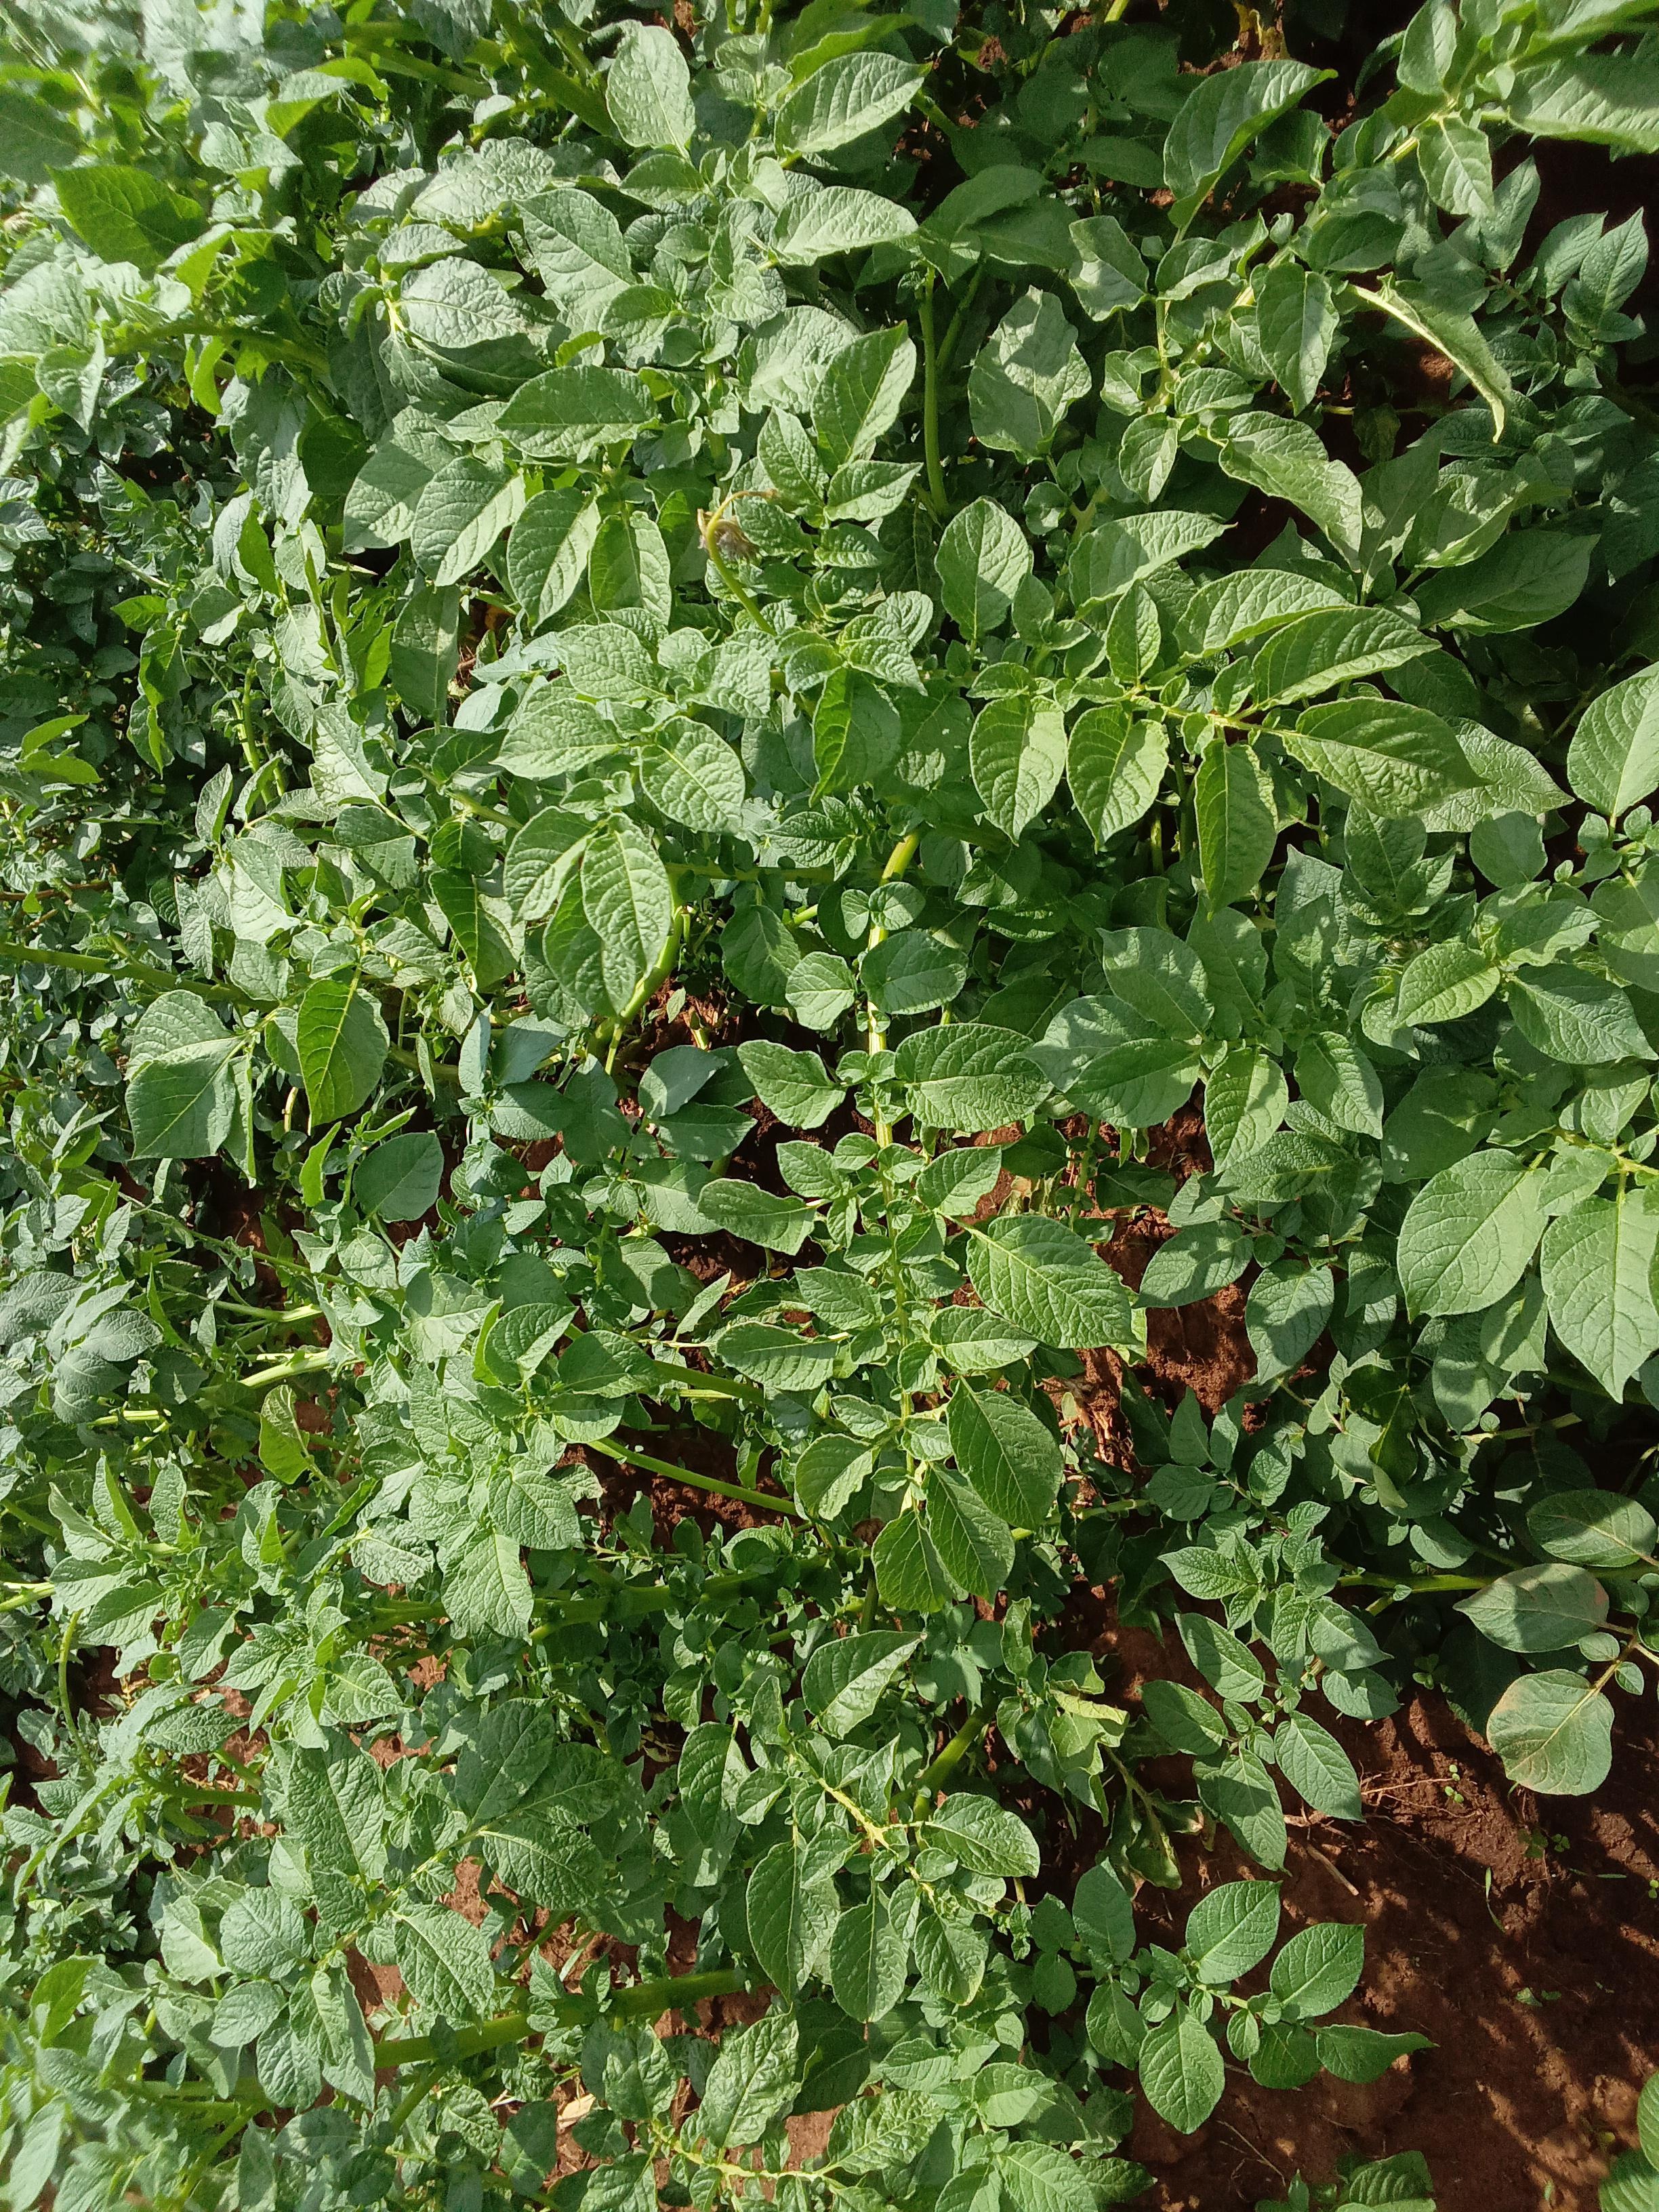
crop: potato
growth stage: vegetative
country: Kenya
